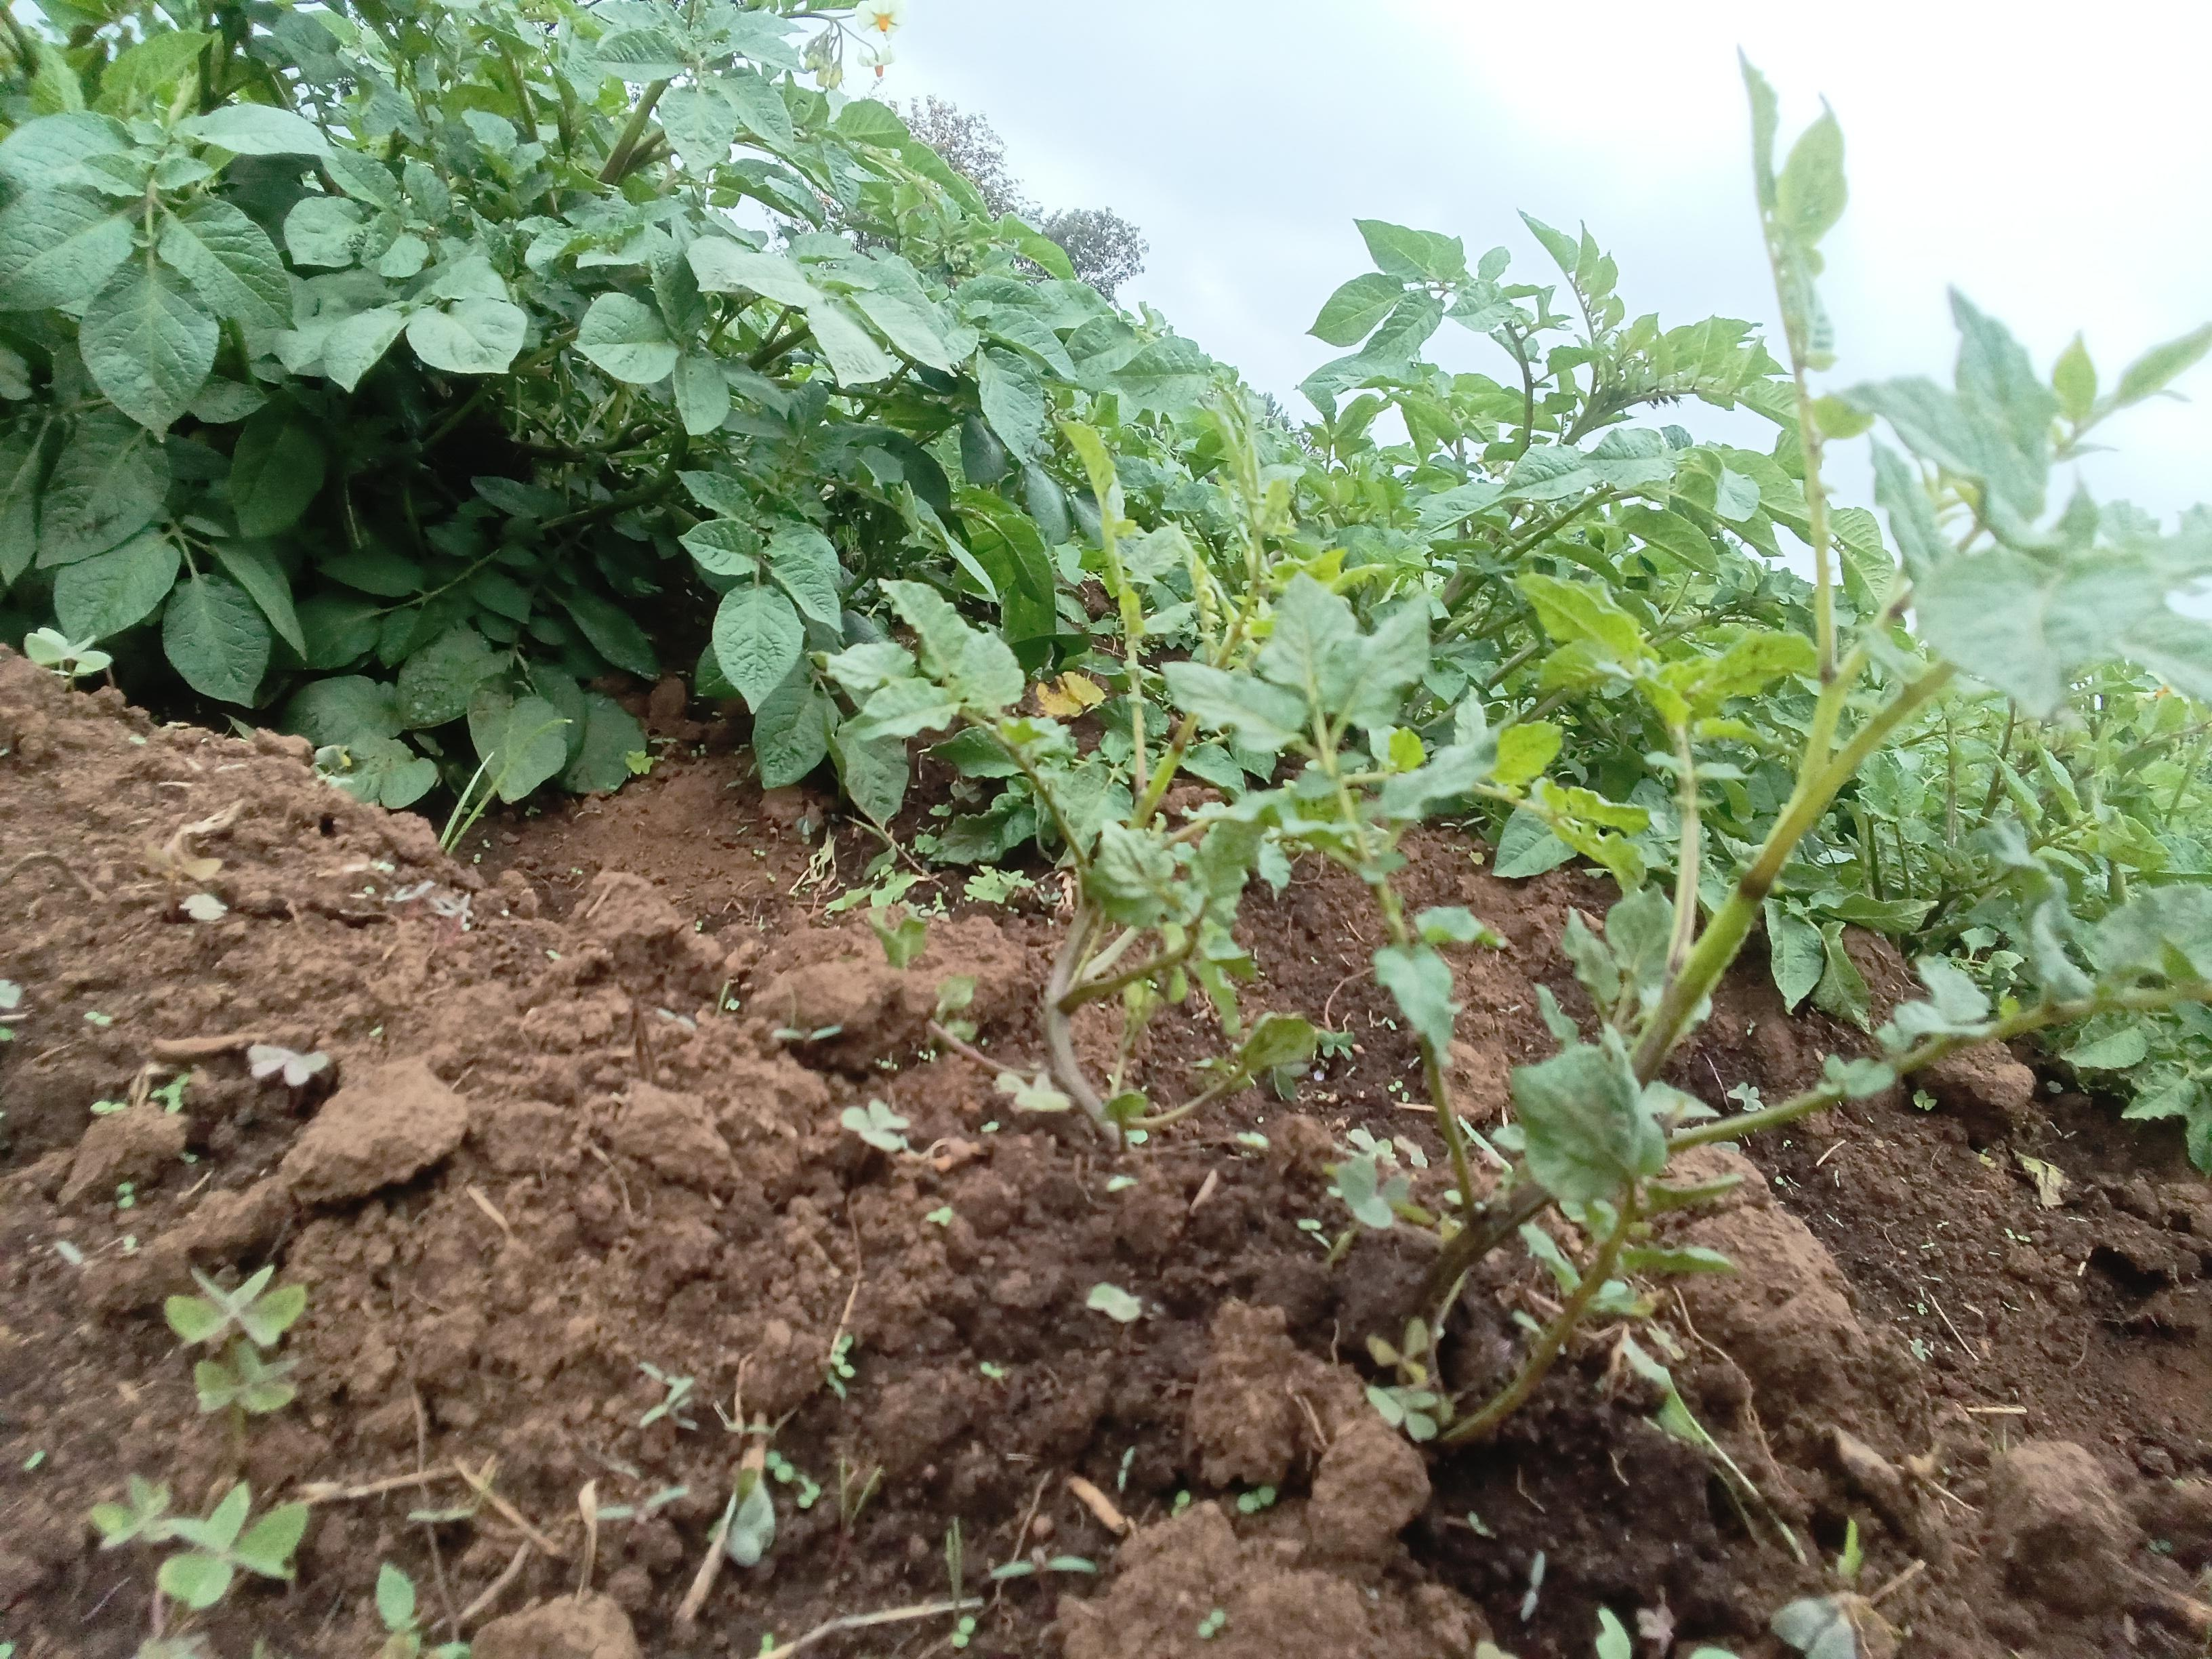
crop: potato
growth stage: vegetative
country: Kenya
